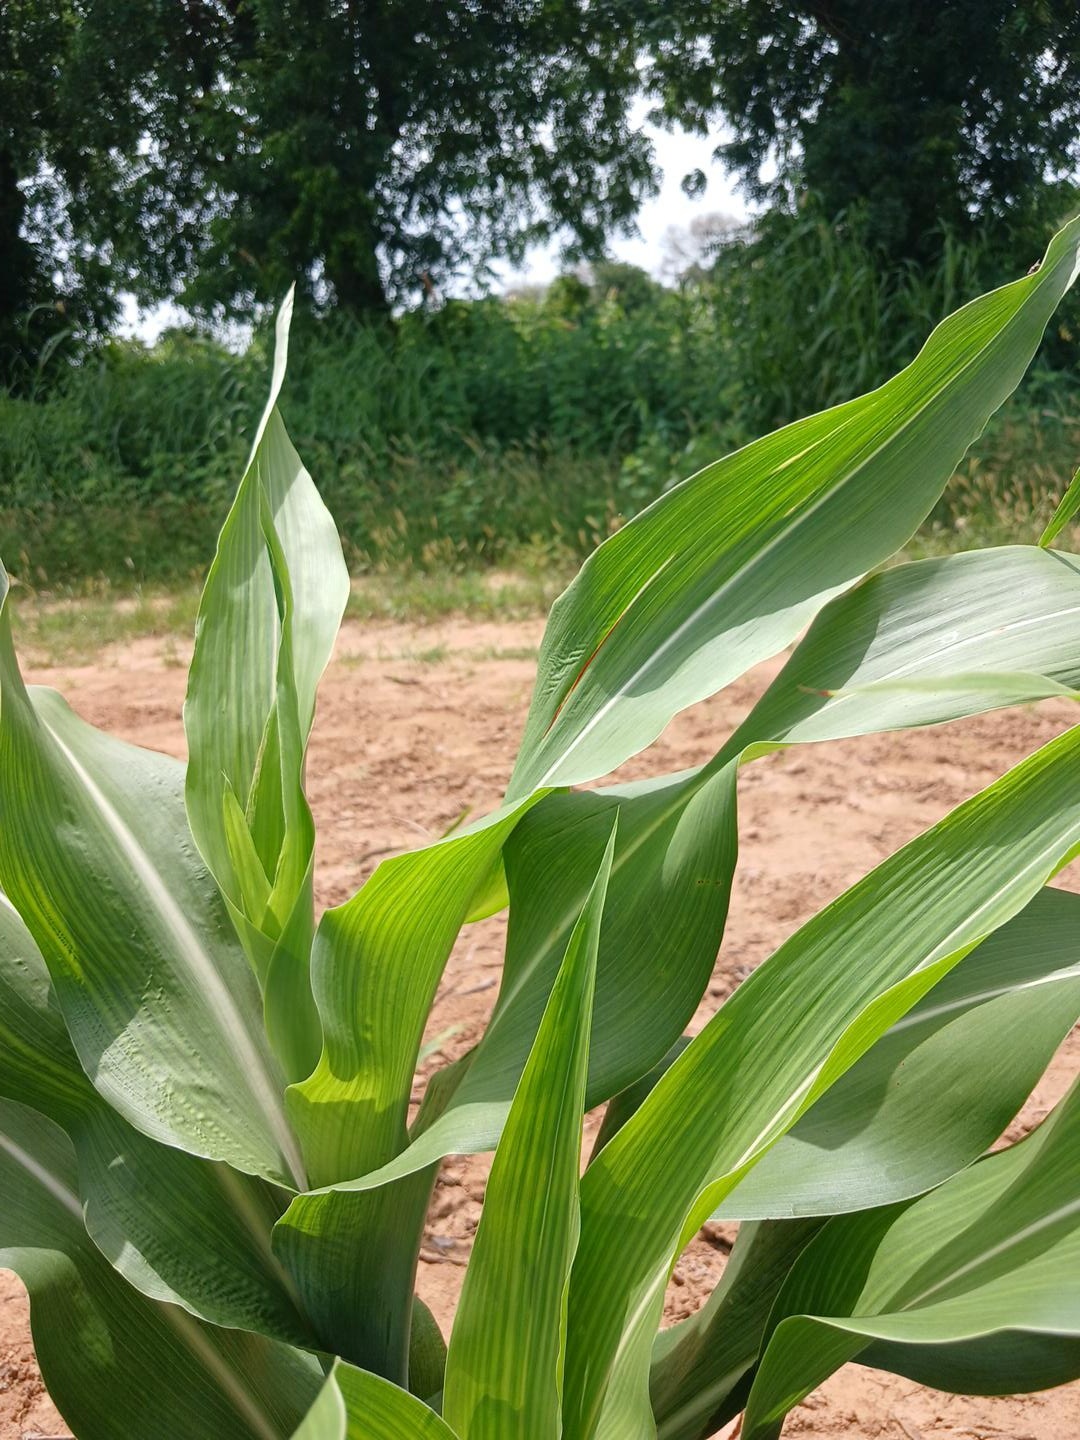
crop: sorghum
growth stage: vegetative
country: Senegal
